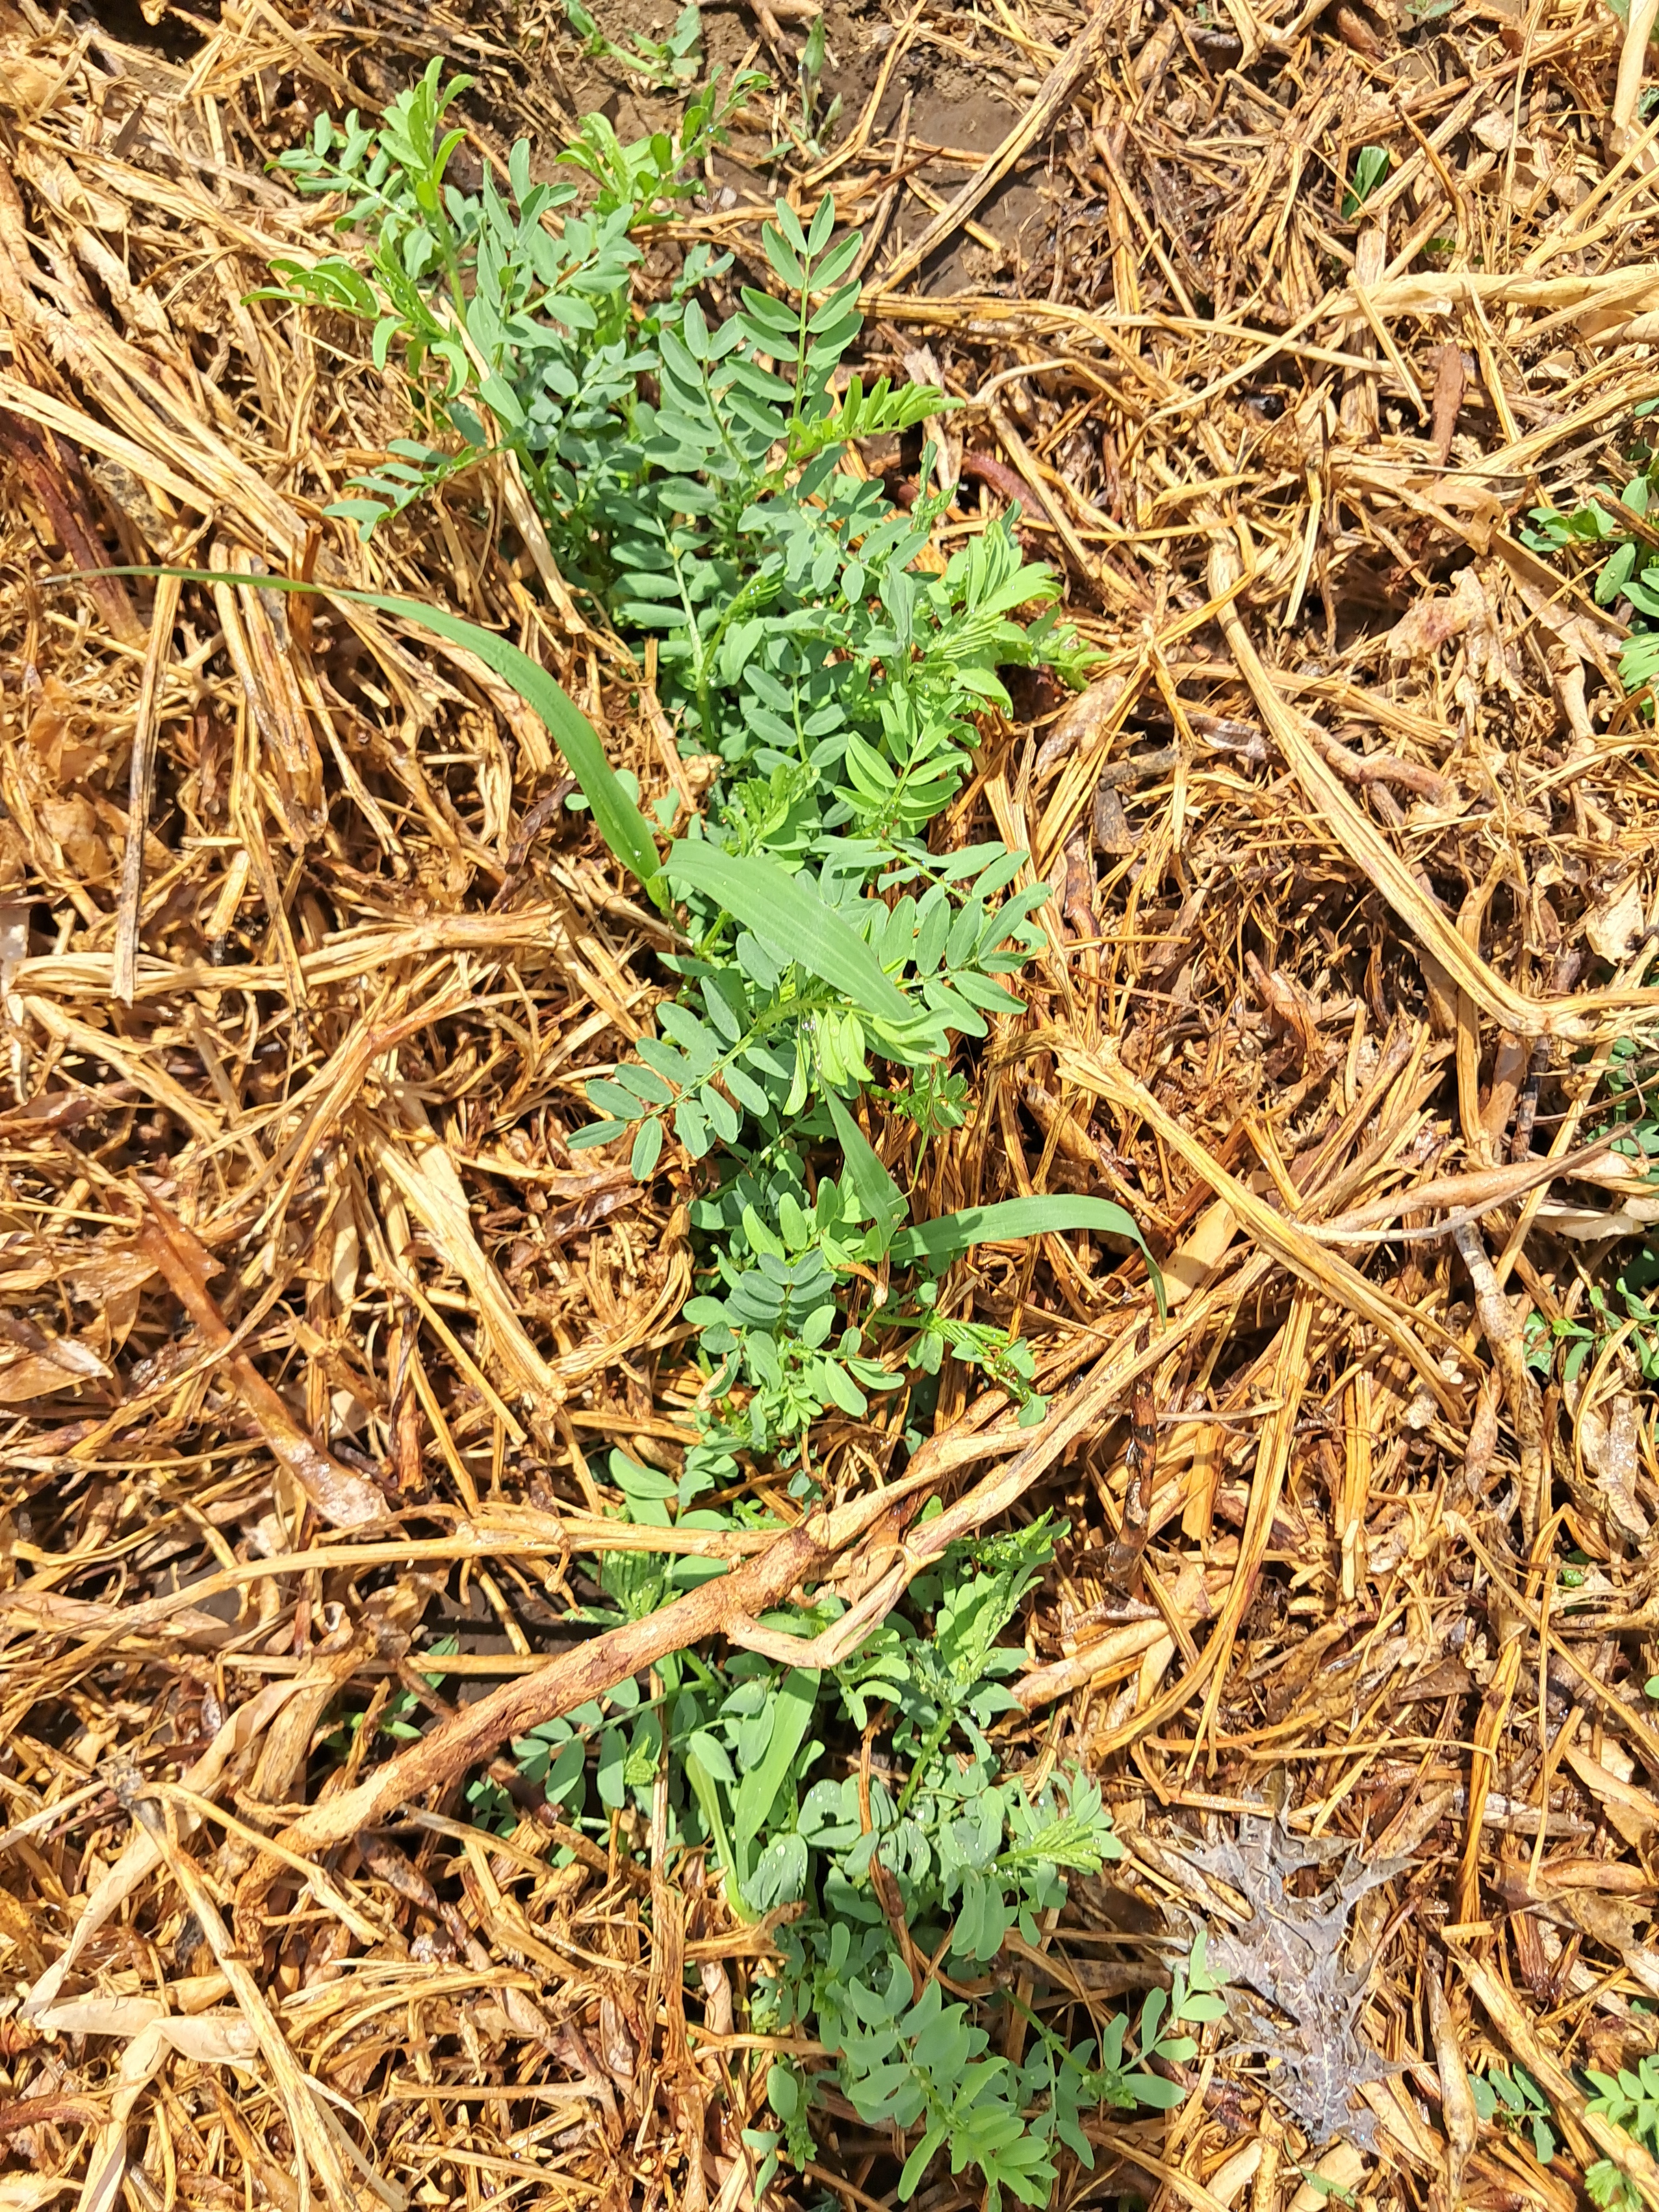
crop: lentil
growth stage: vegetative
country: Tanzania
